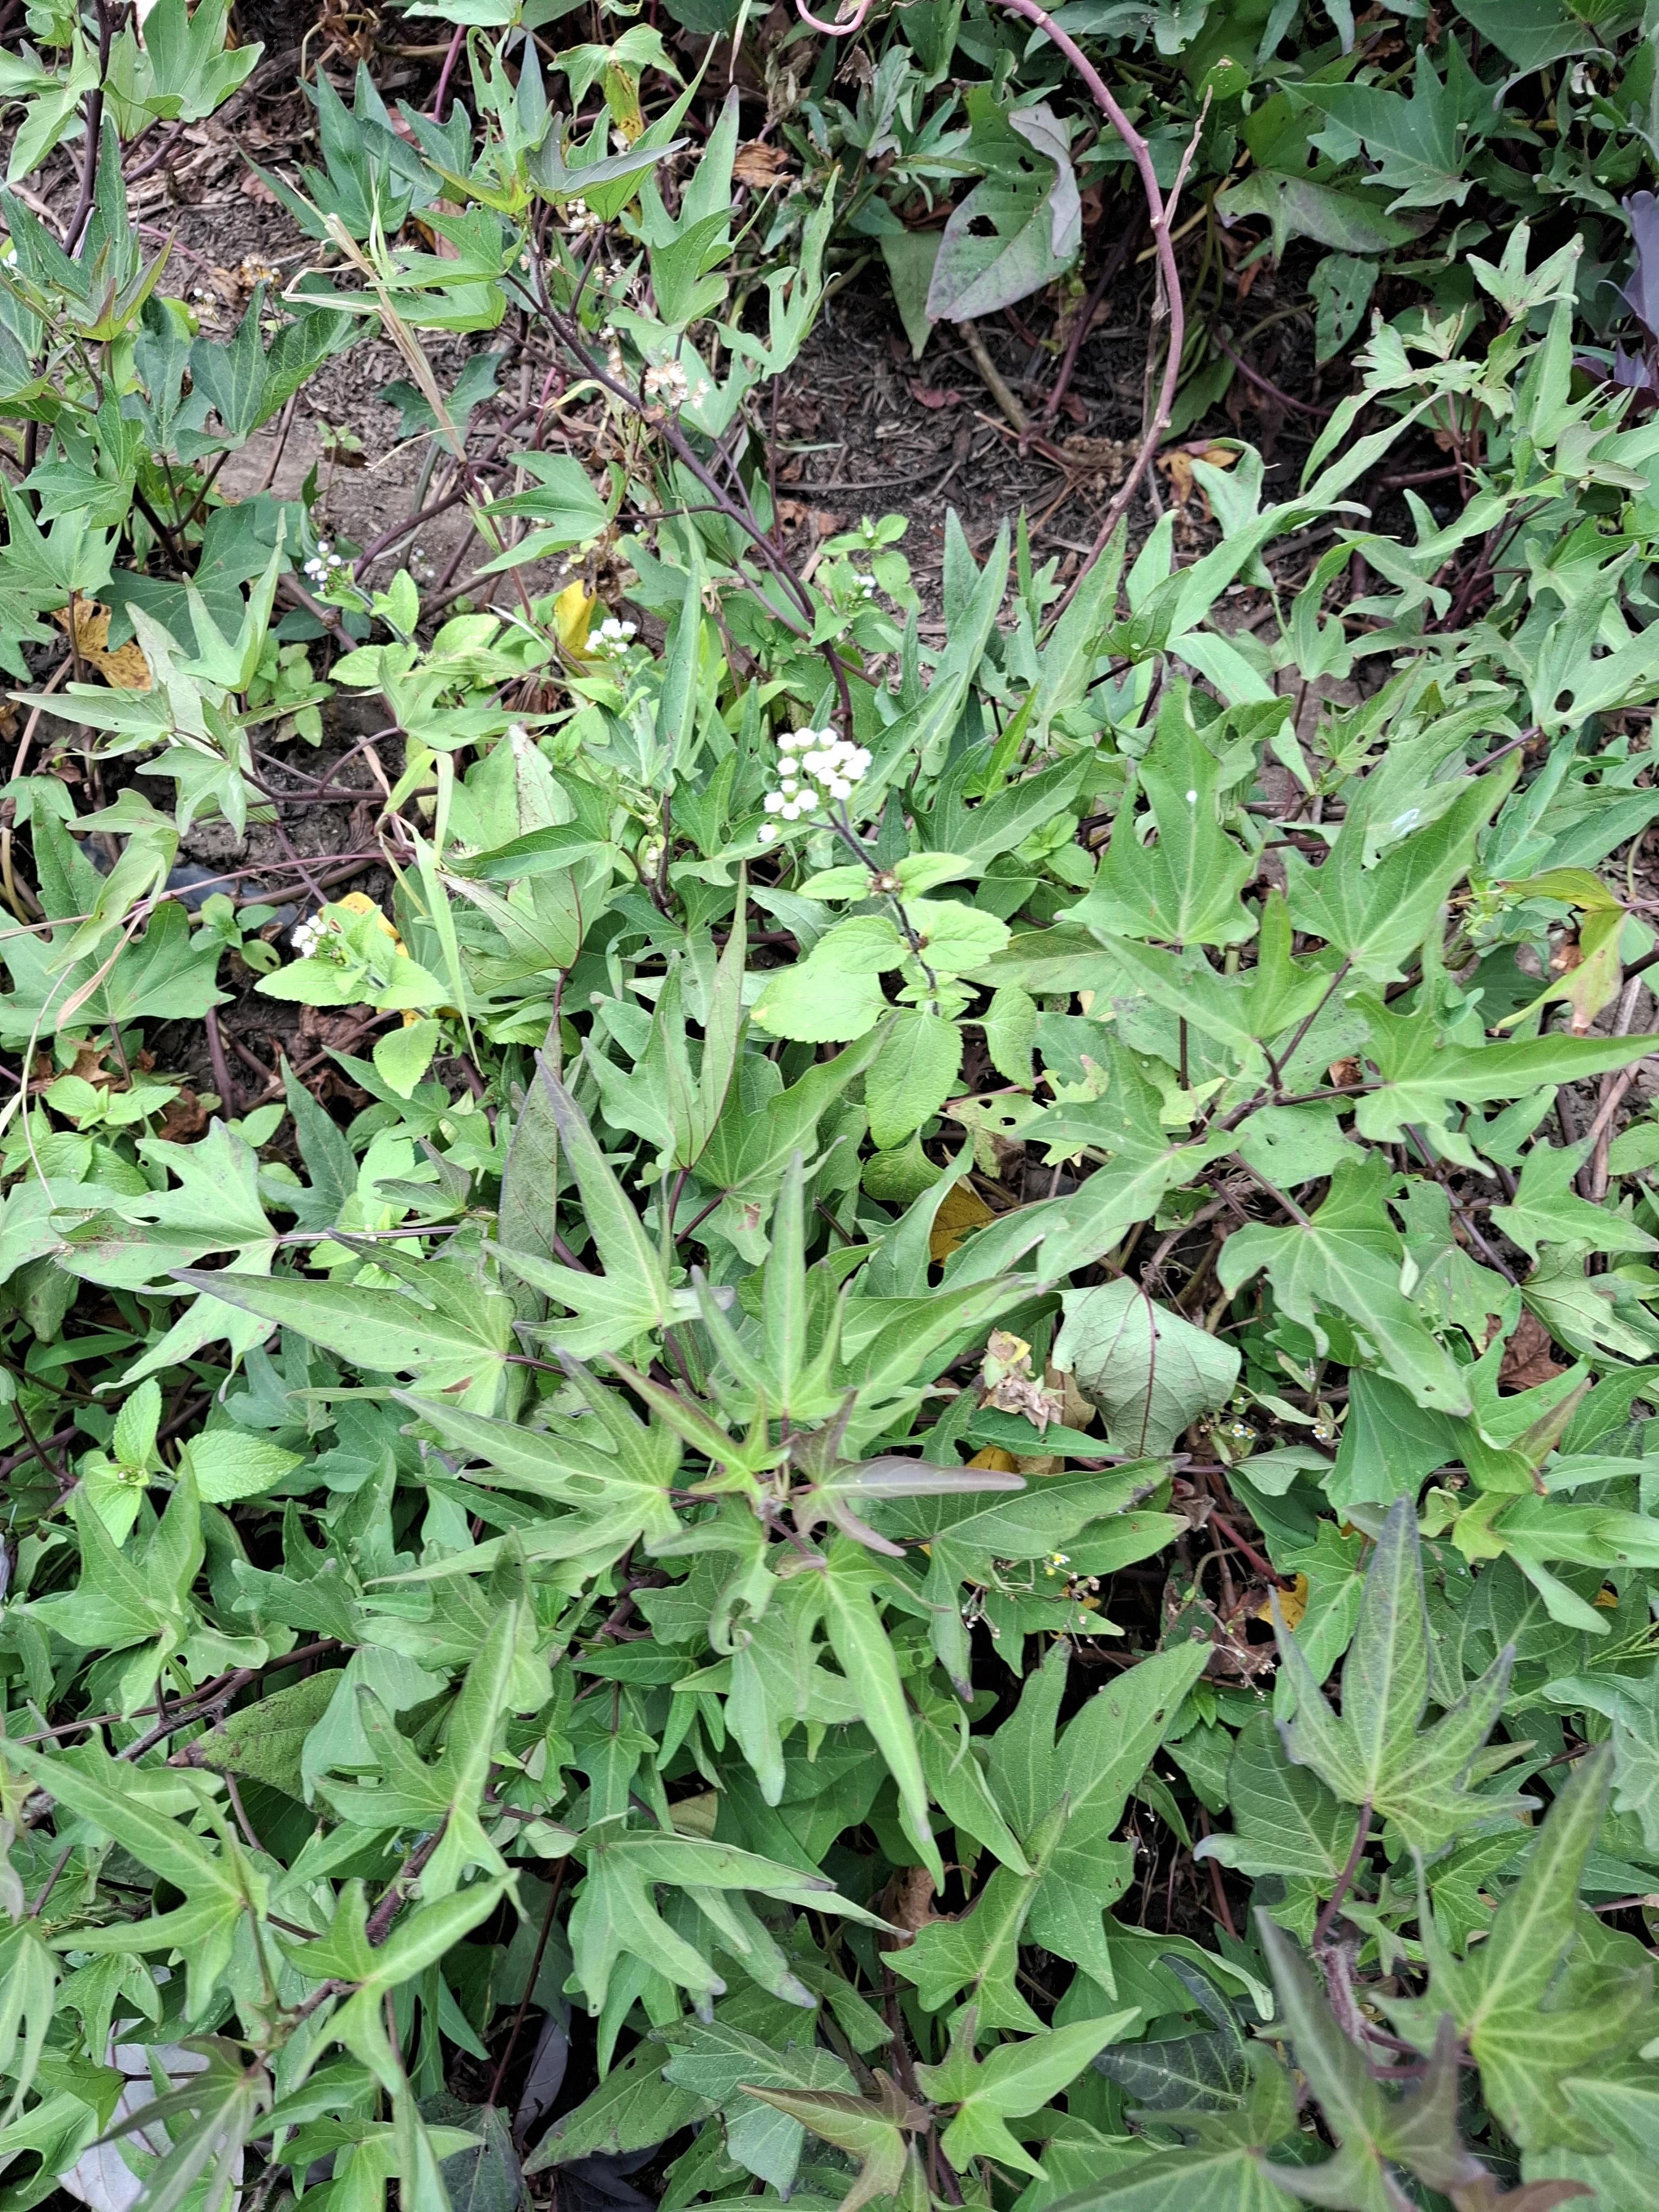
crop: sweet potato
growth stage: flowering
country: Tanzania
